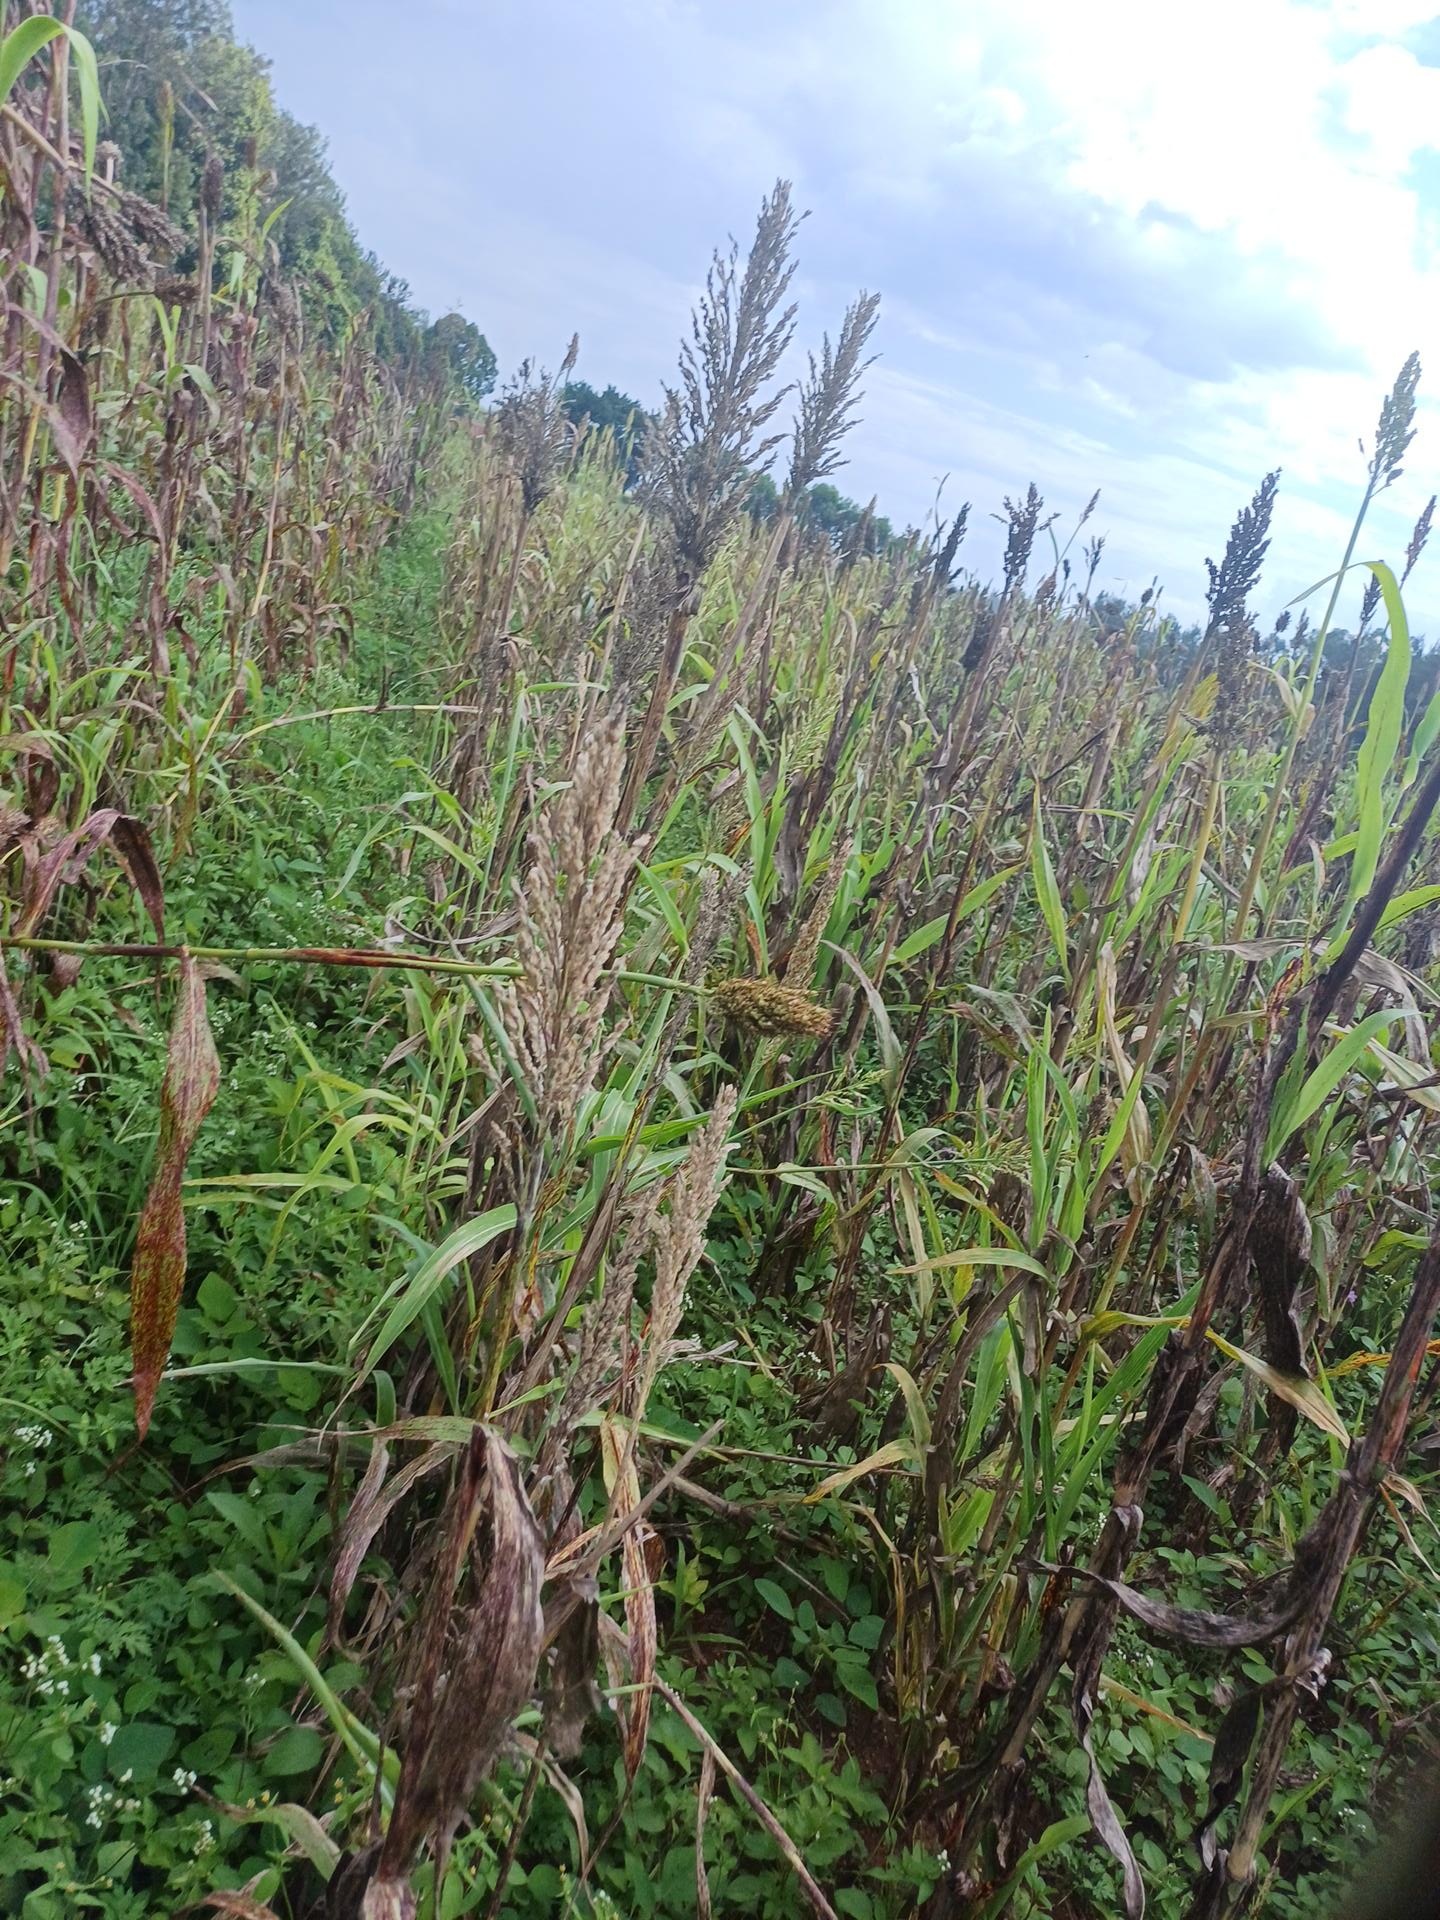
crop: sorghum
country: Kenya
